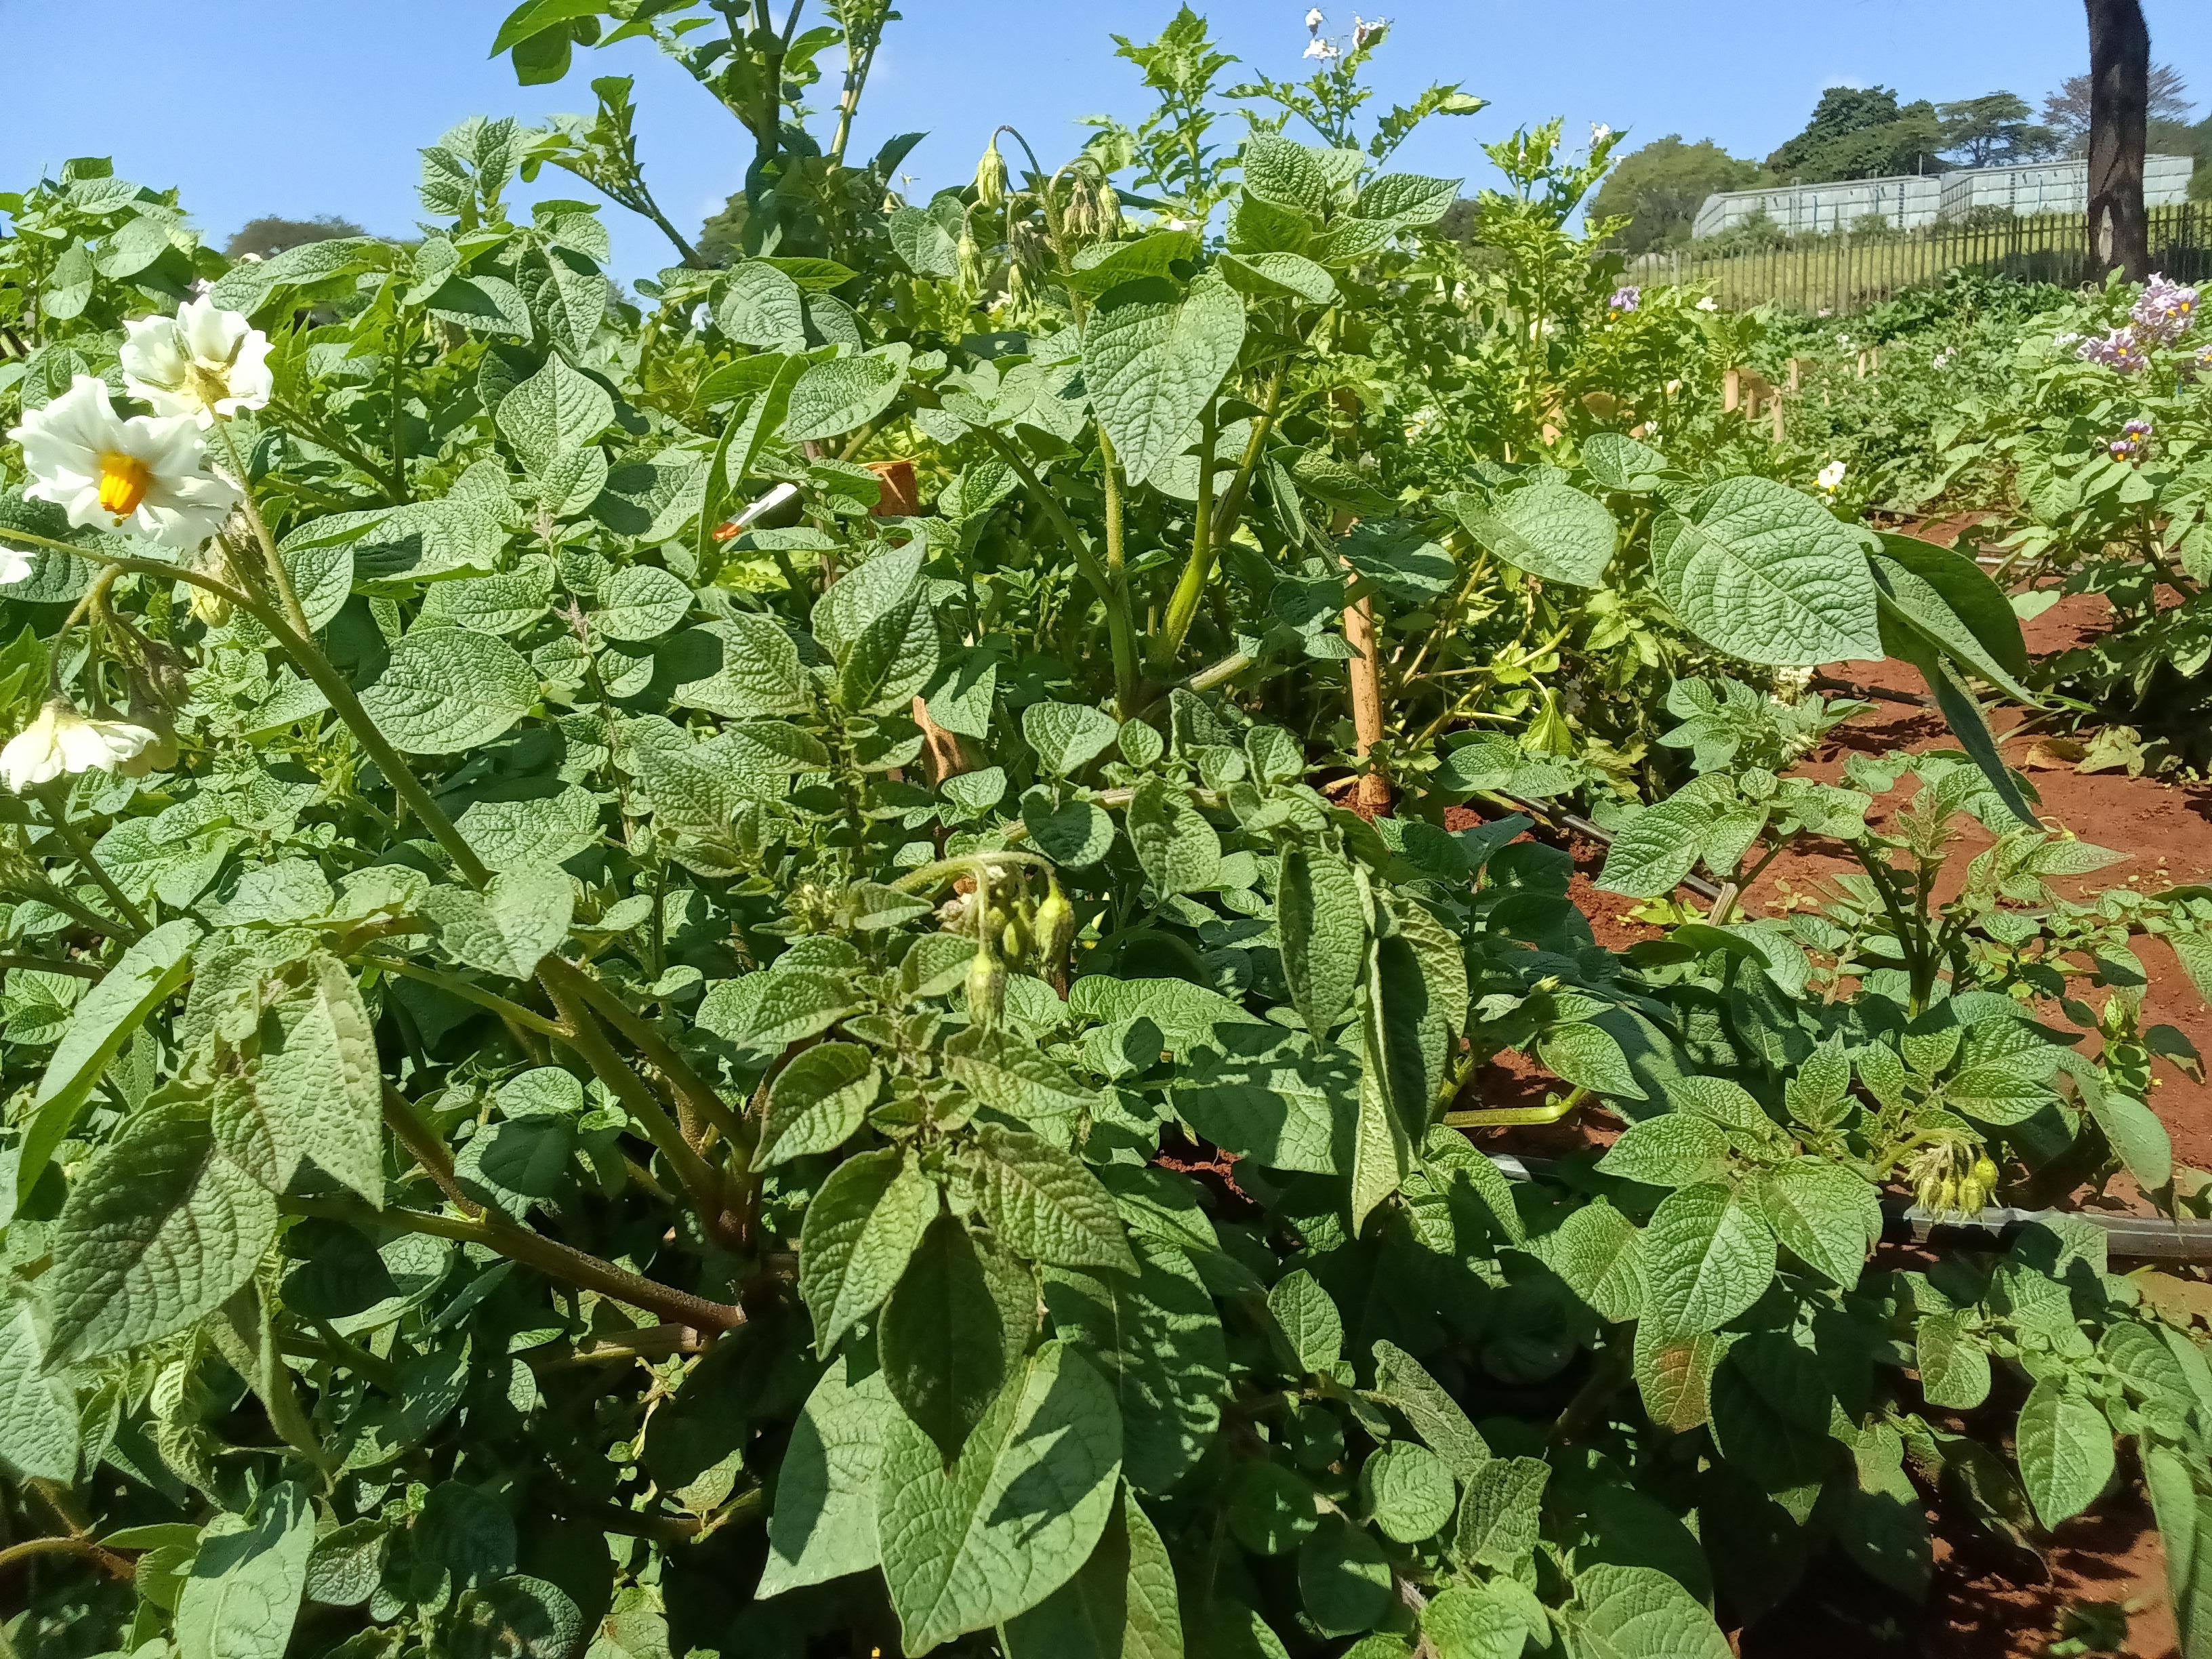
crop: potato
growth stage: flowering
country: Kenya
